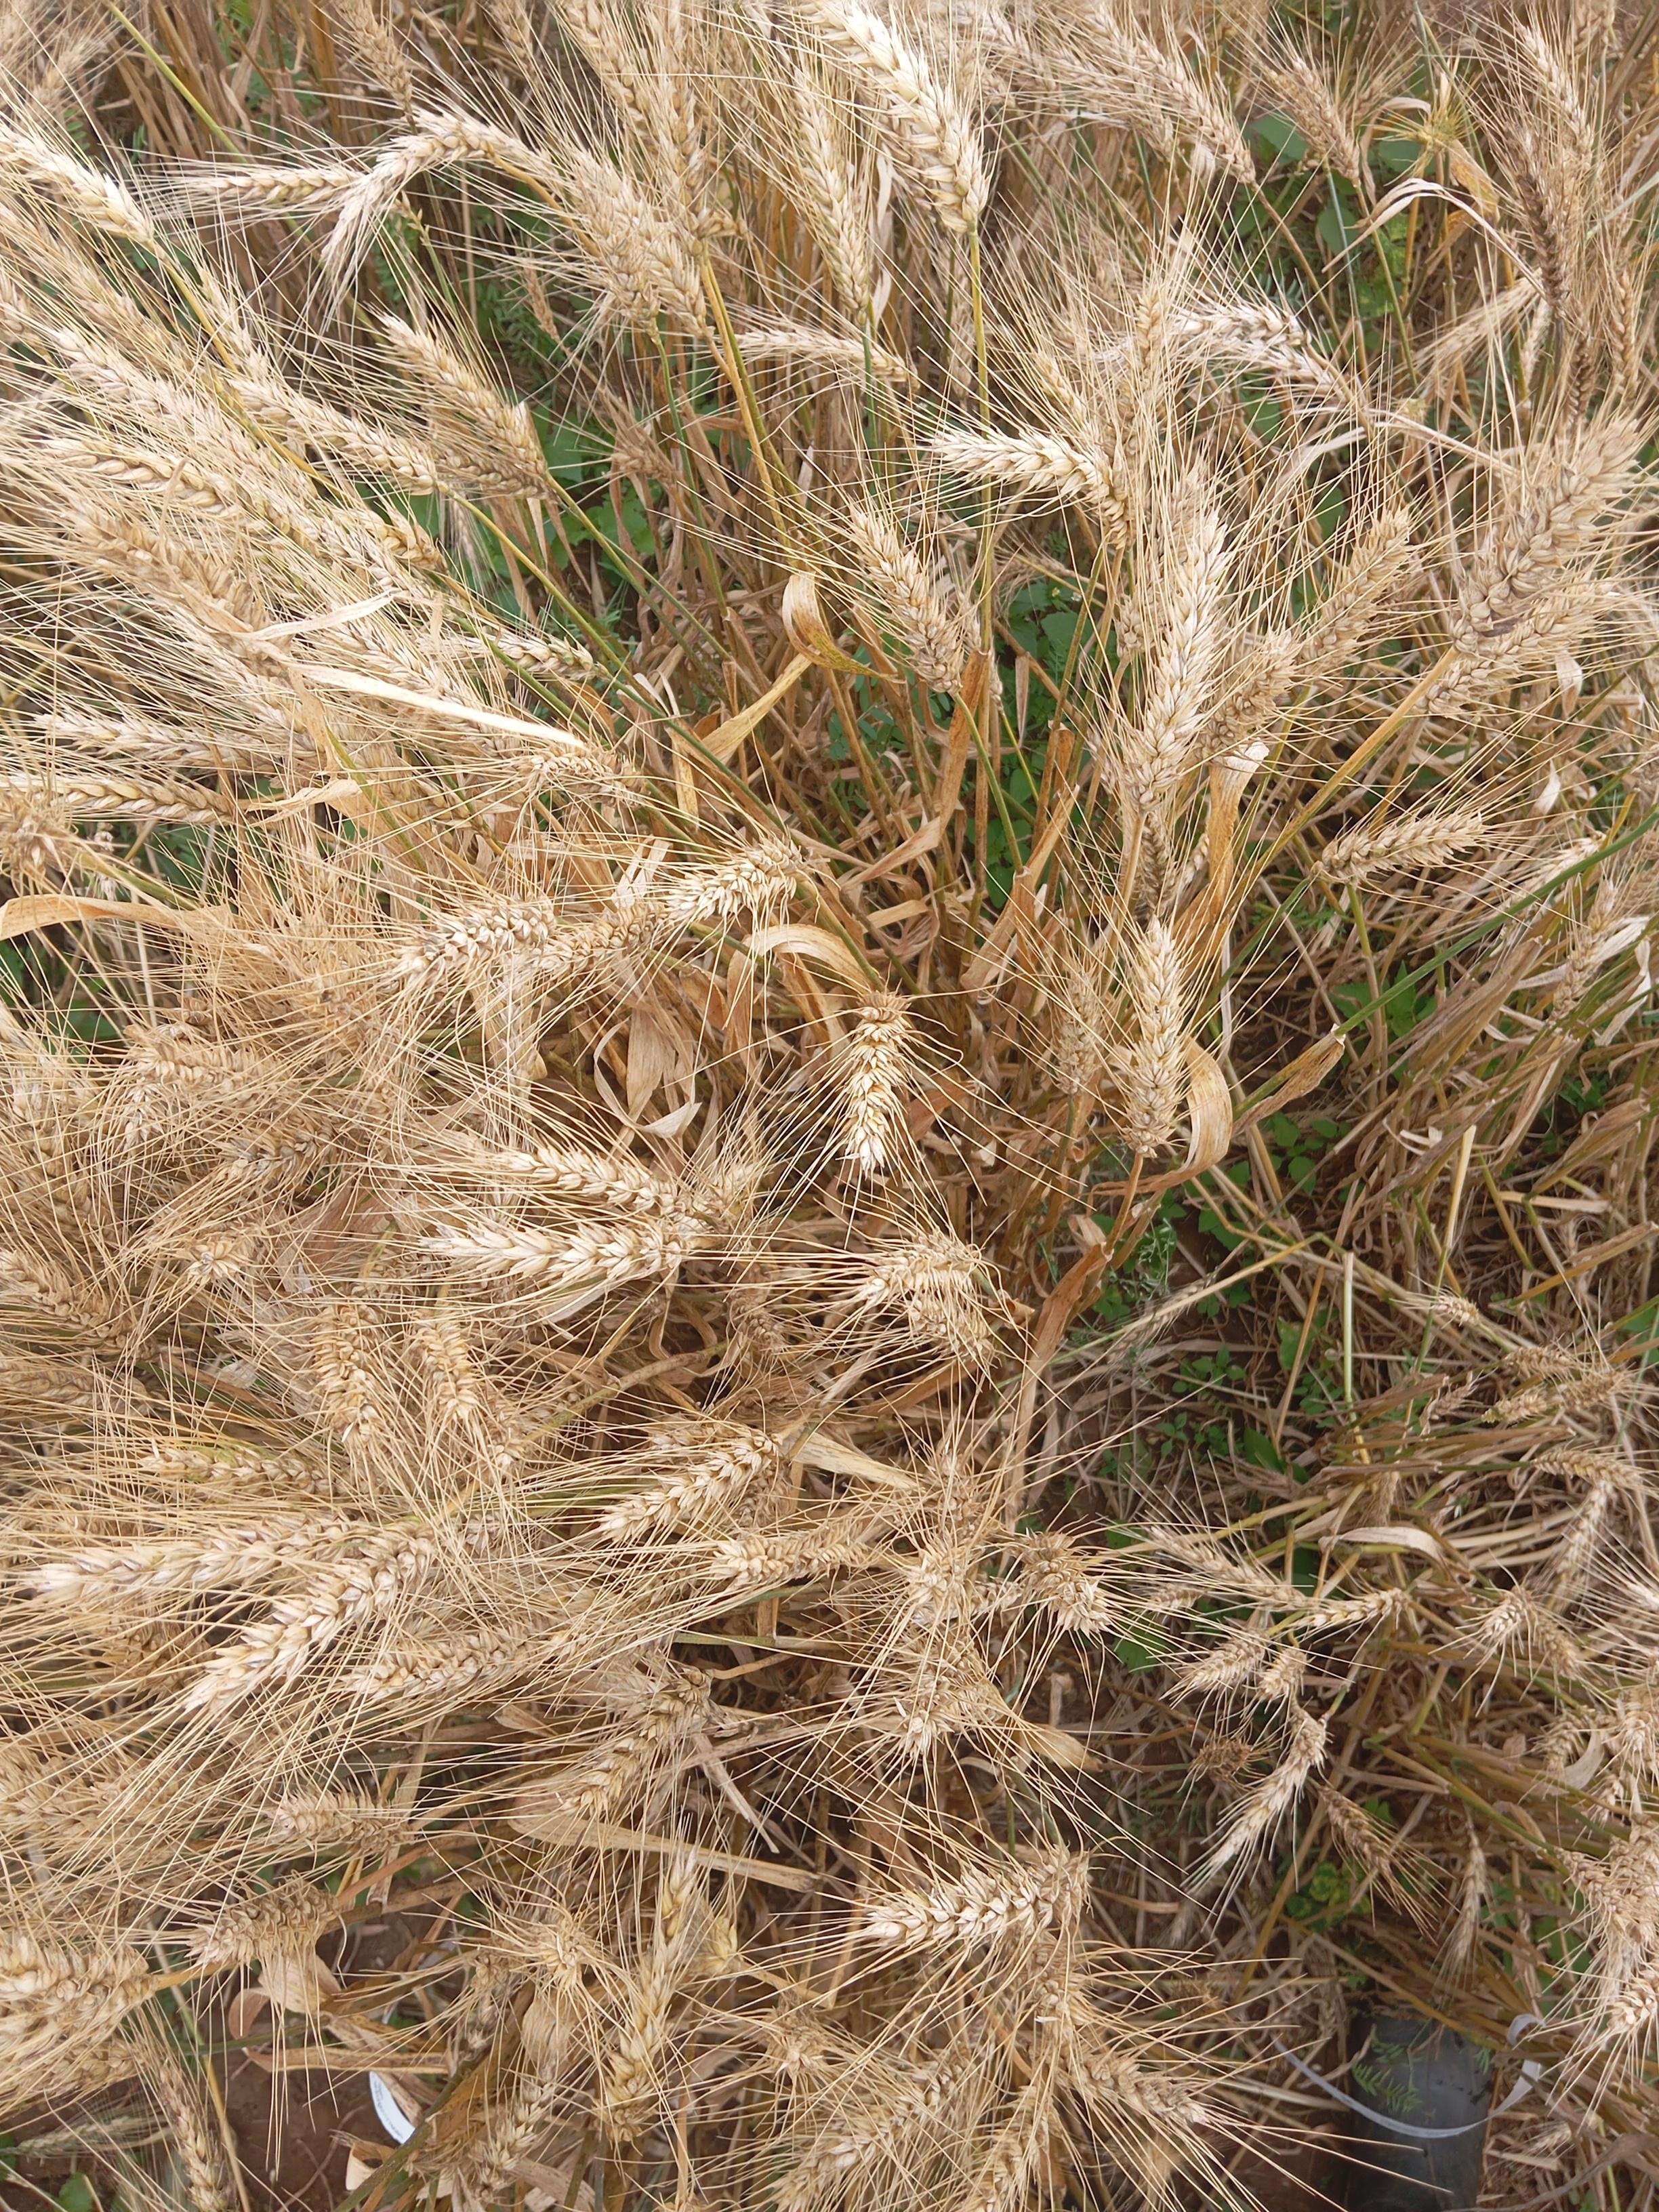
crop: wheat
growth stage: maturity
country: Kenya
